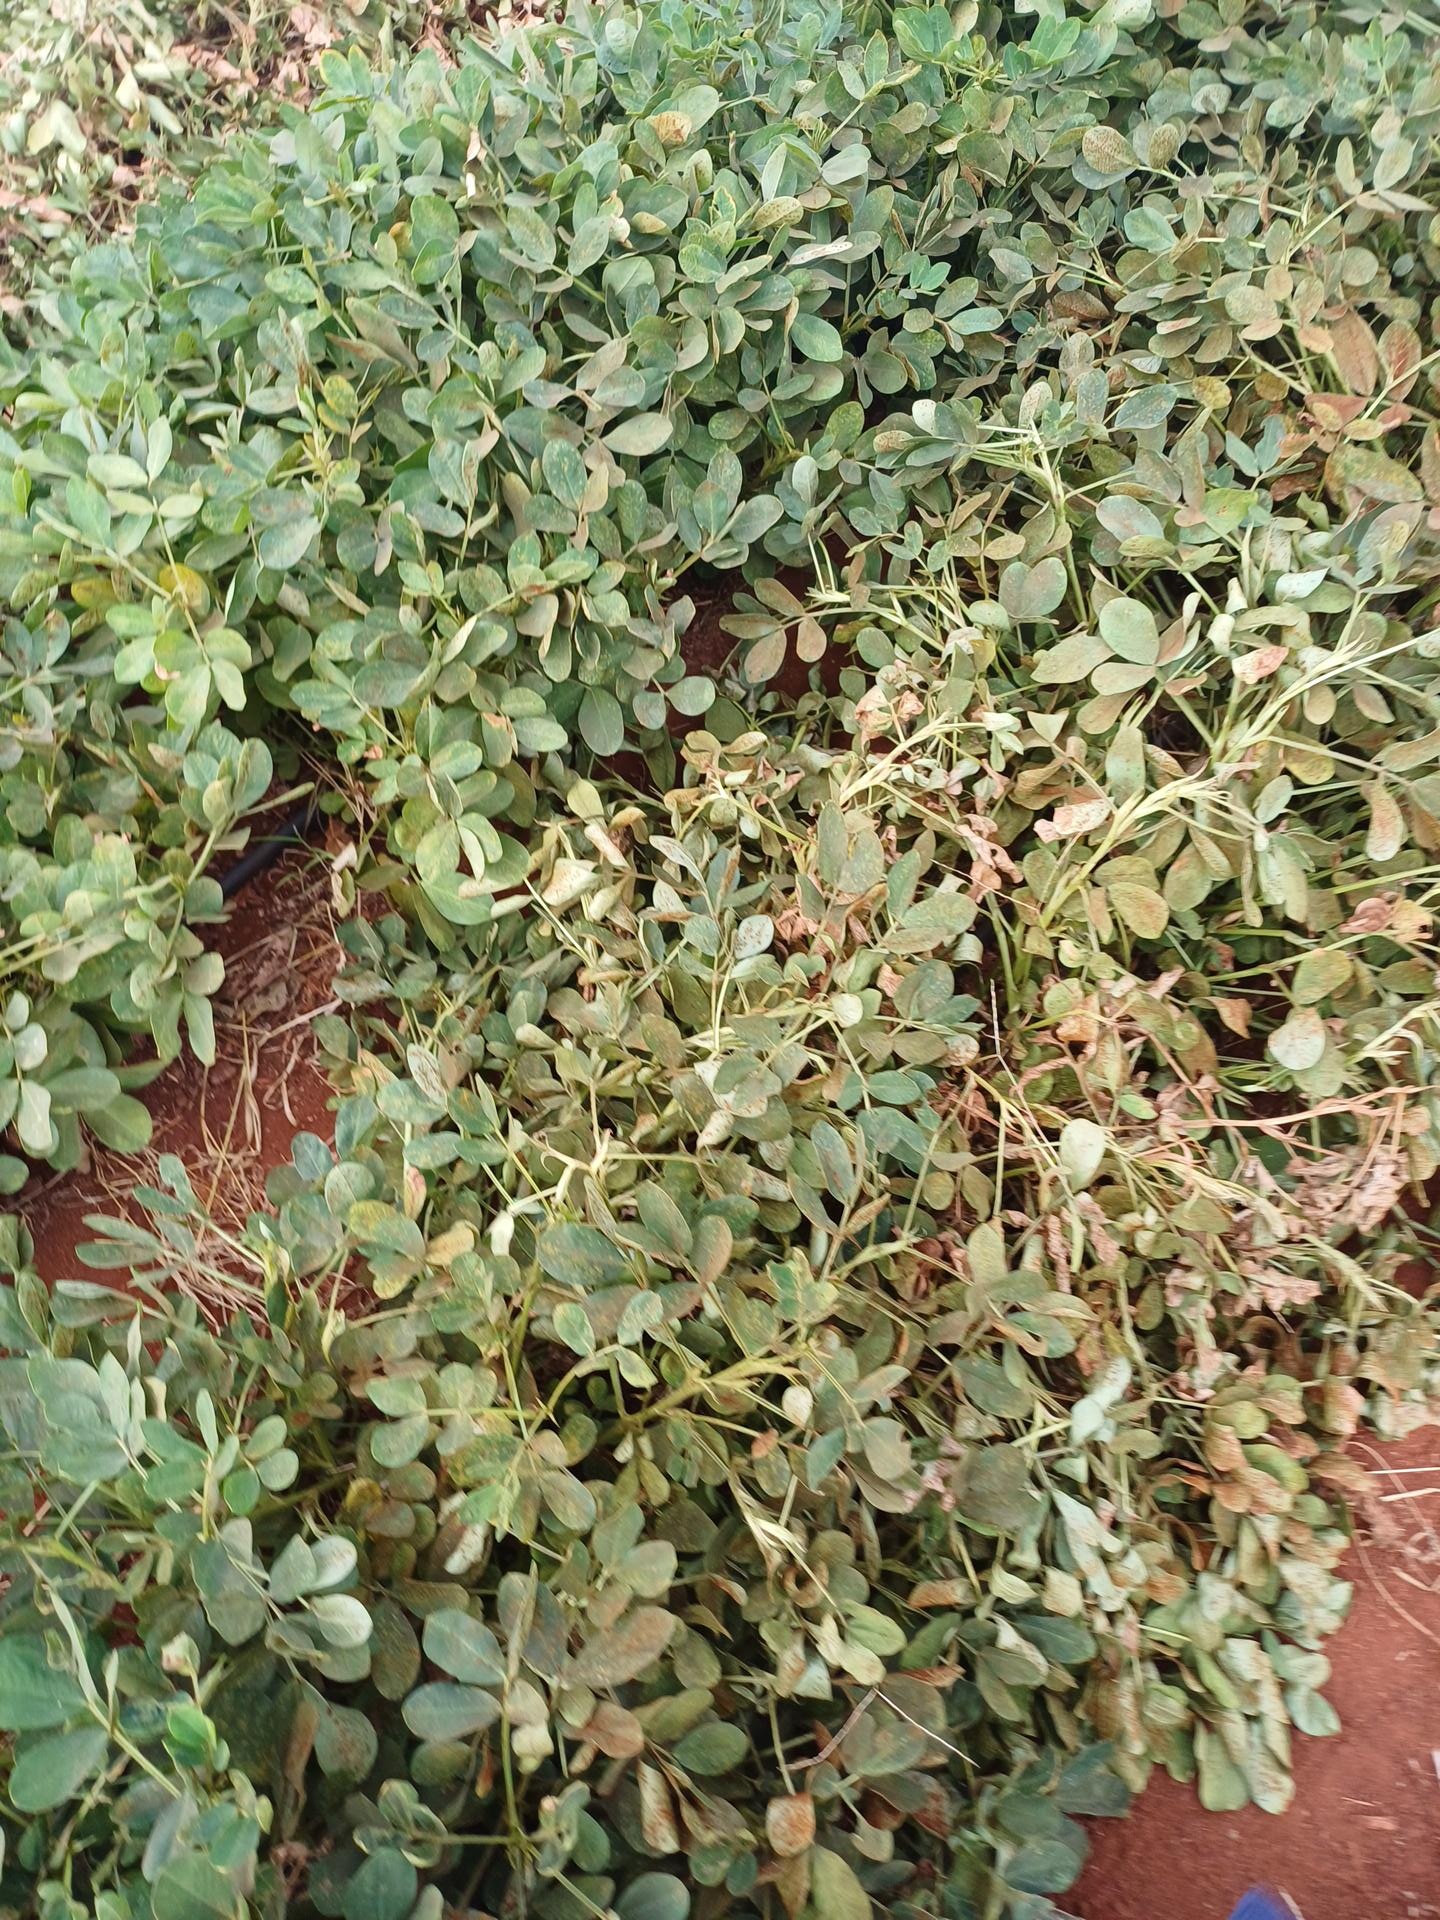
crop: groundnut
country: Kenya
